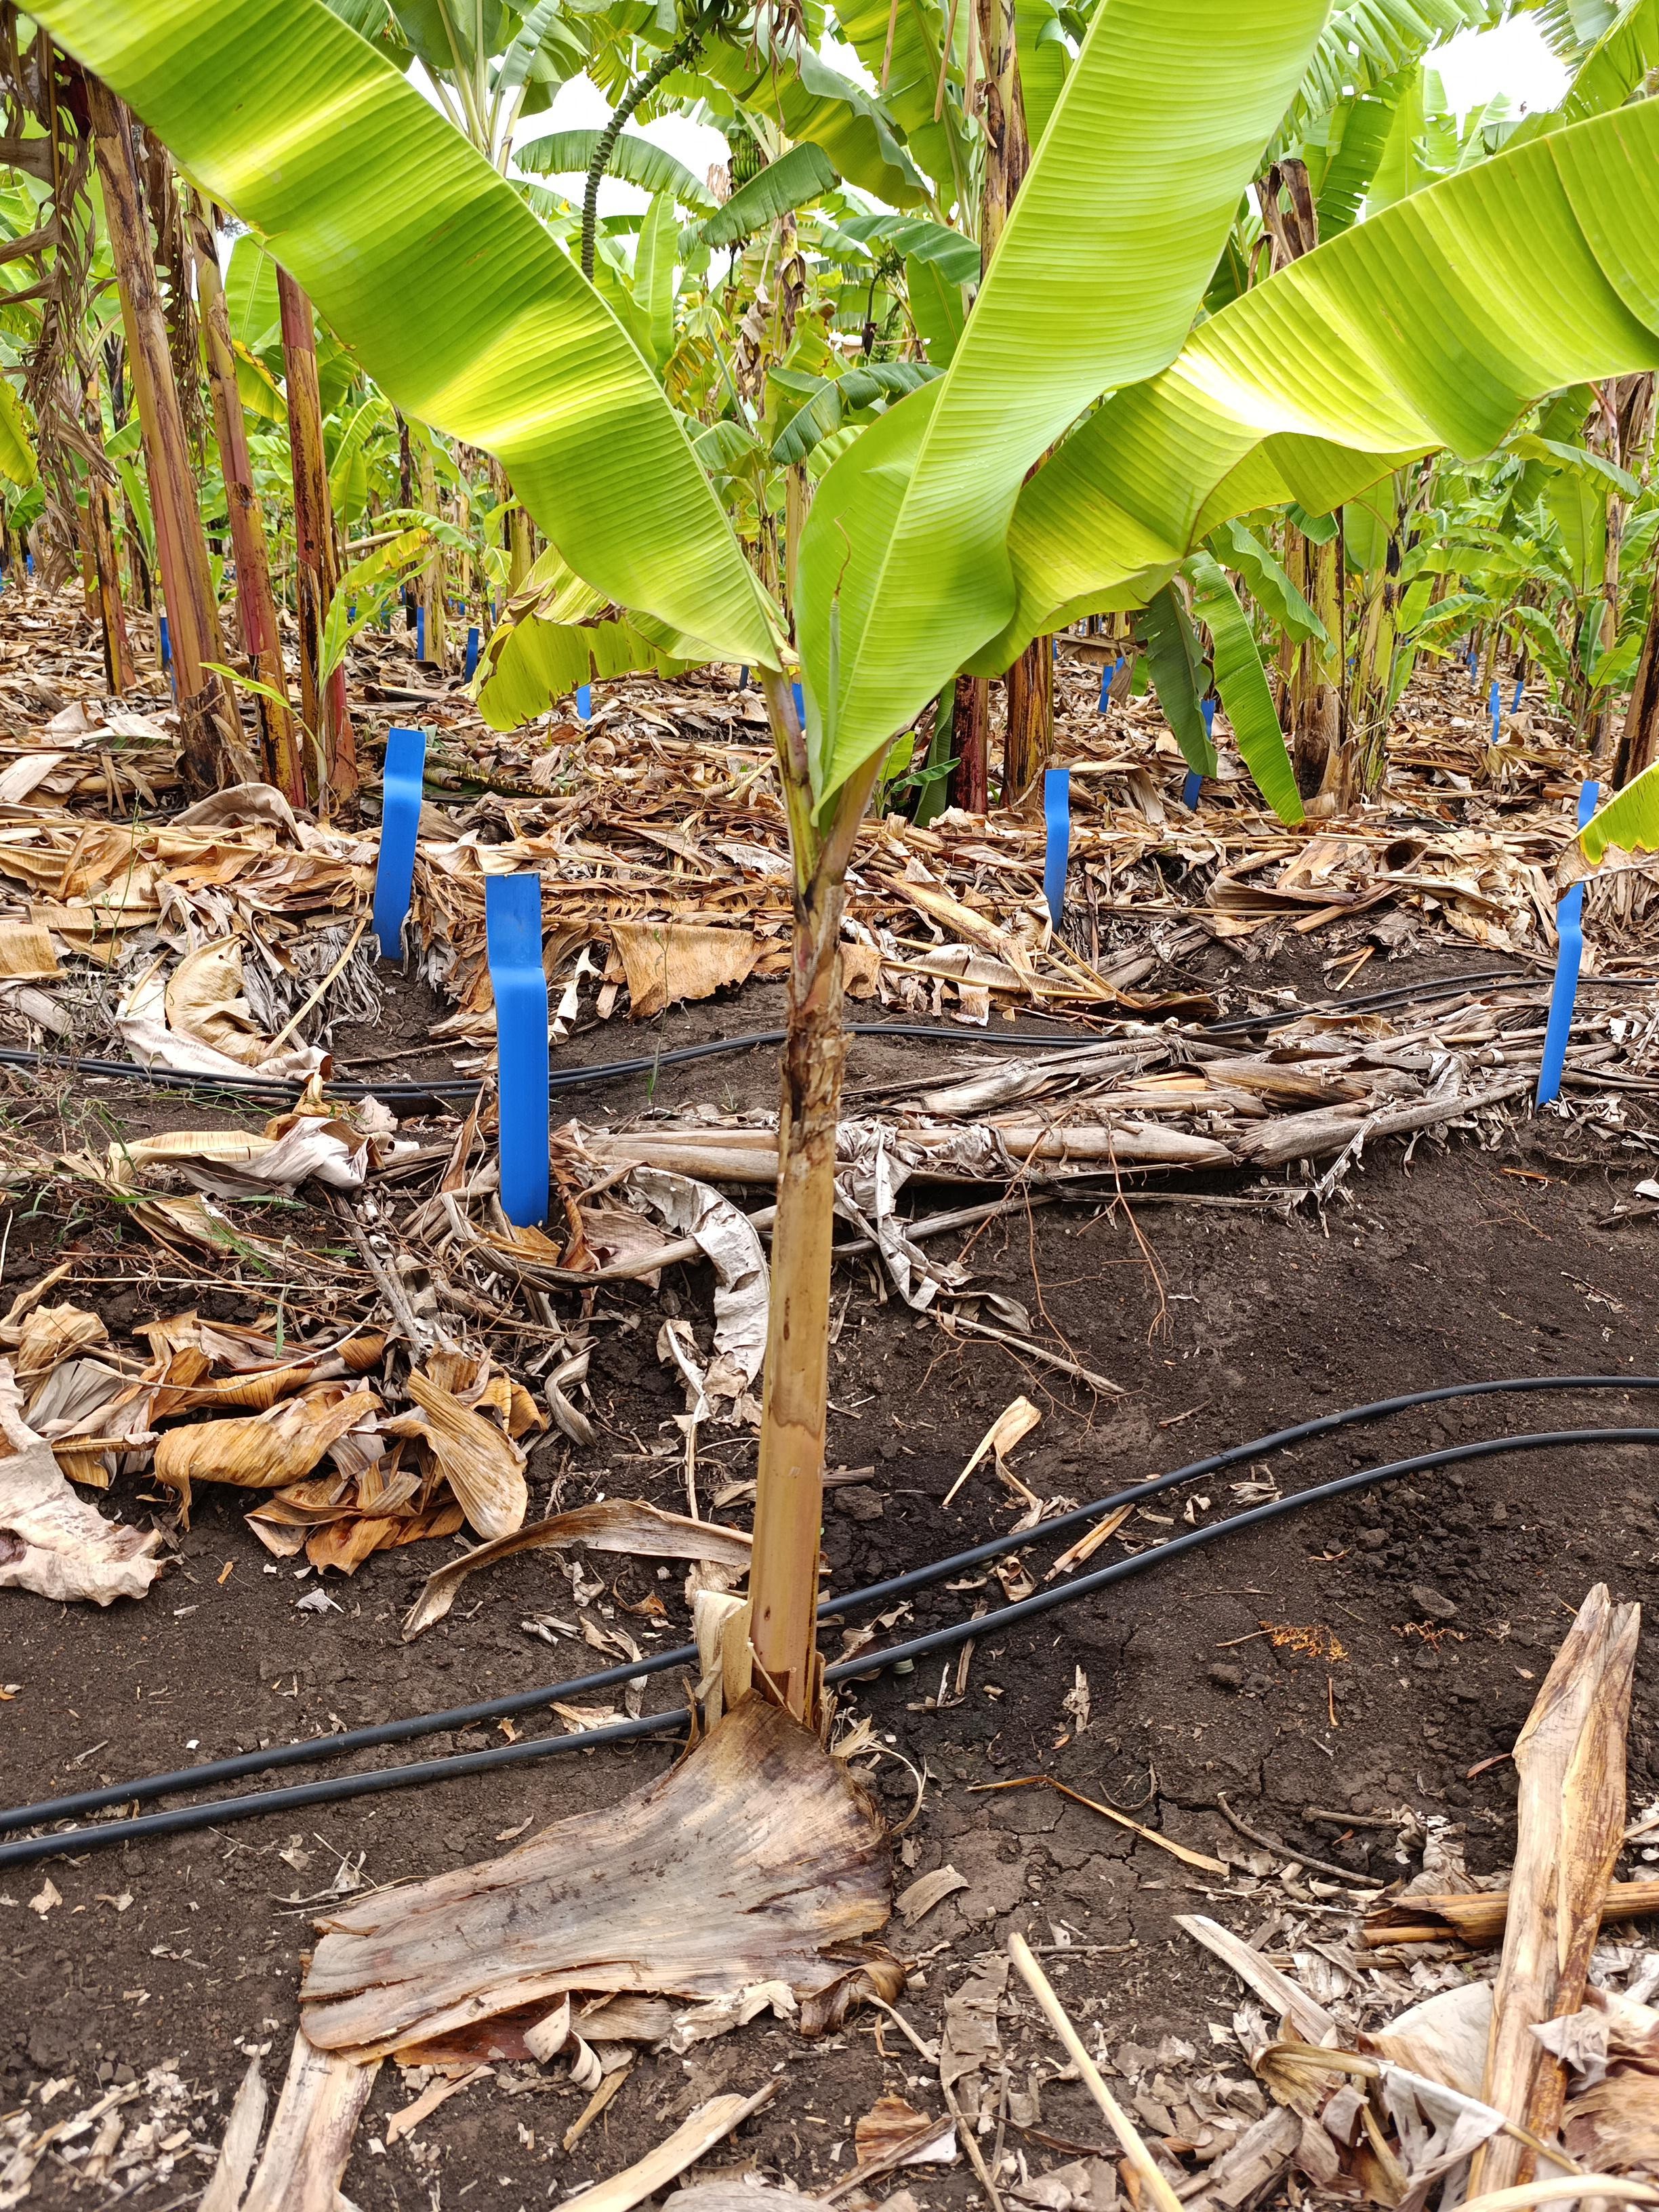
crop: banana
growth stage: vegetative
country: Tanzania
